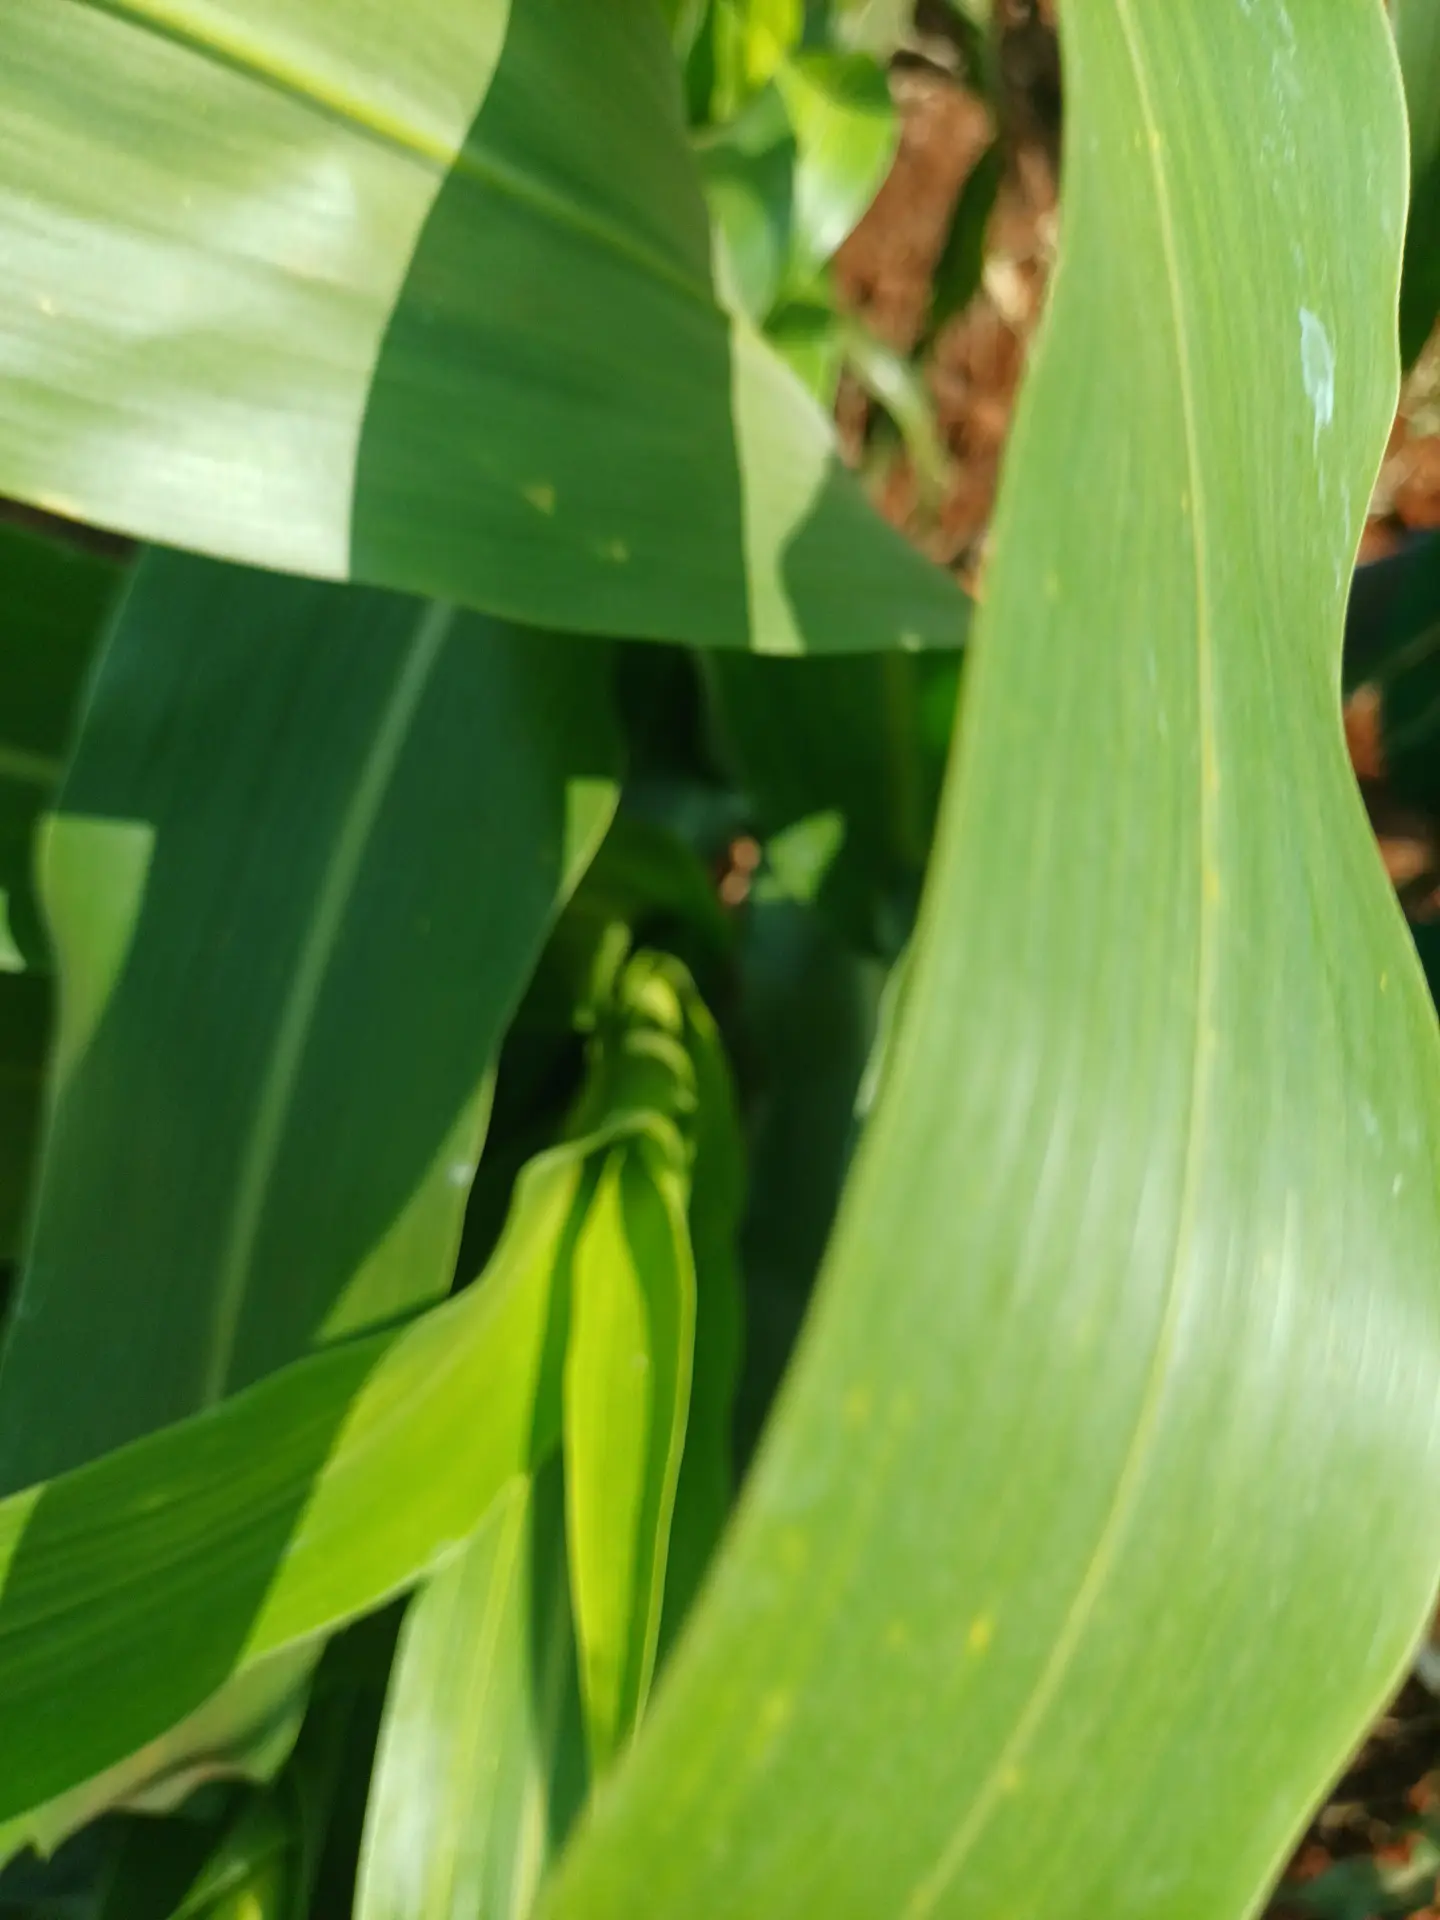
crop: sorghum
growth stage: heading tuber
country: Kenya
